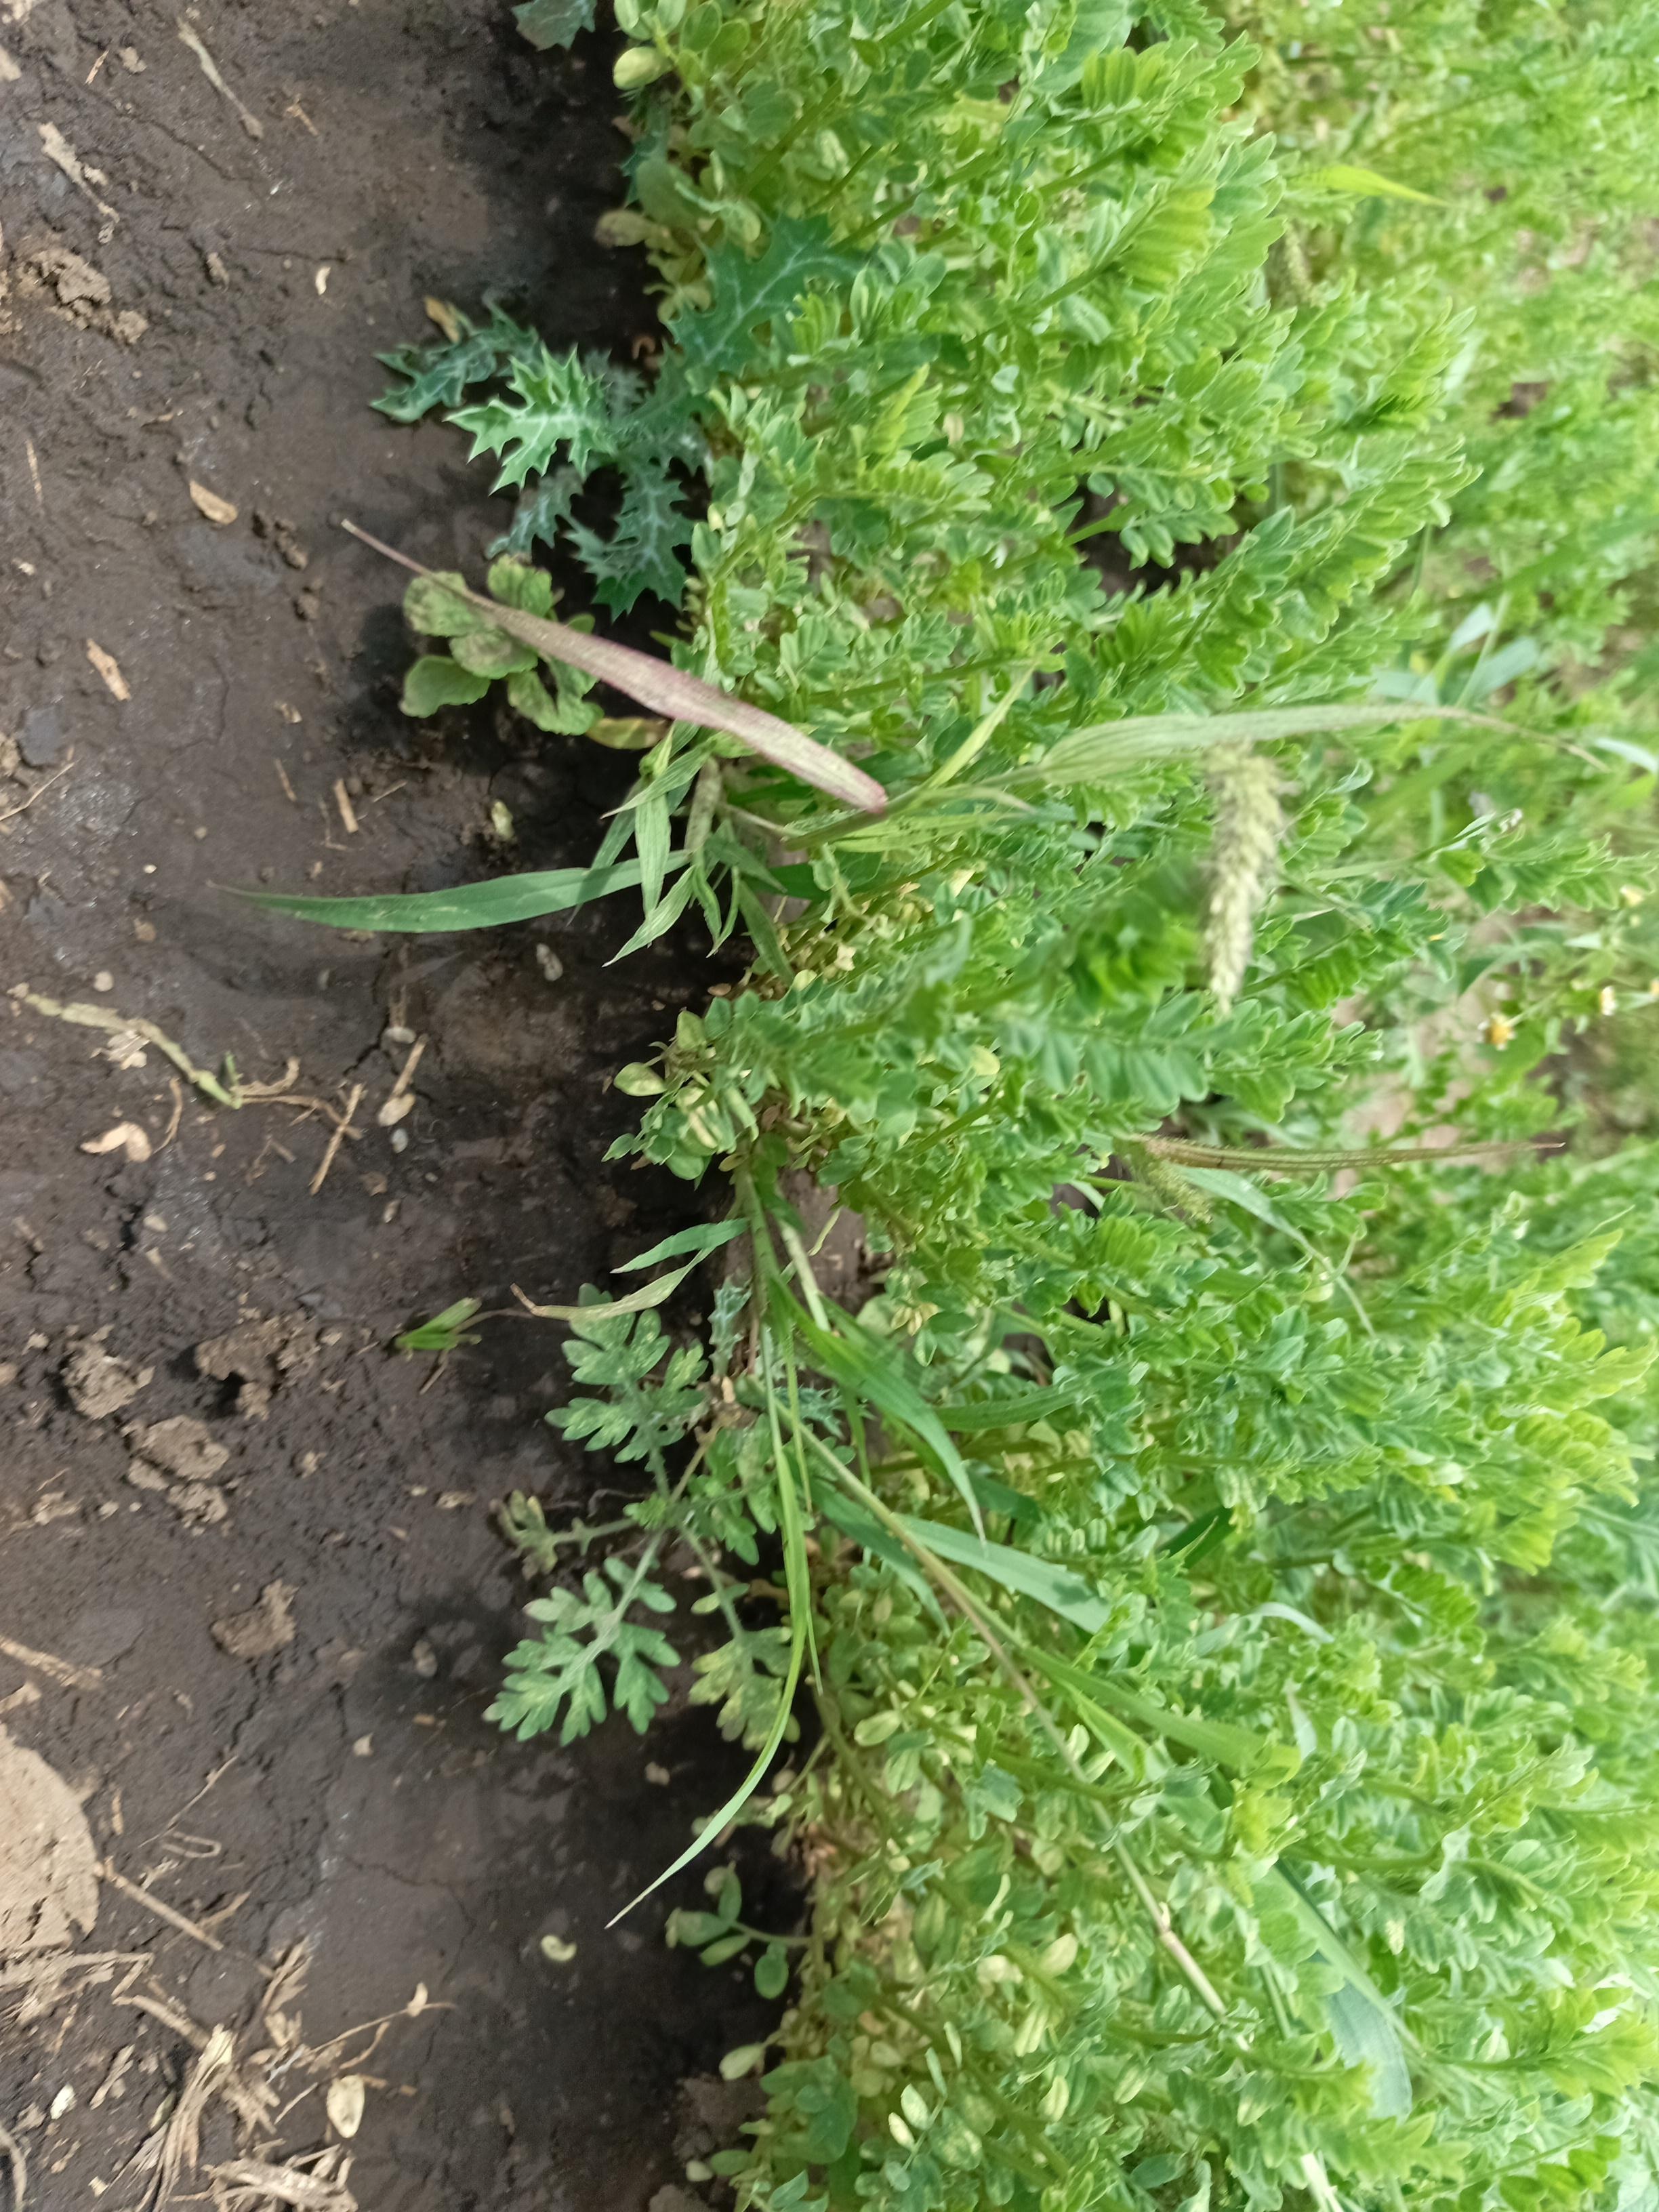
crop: lentil
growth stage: vegetative
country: Tanzania
